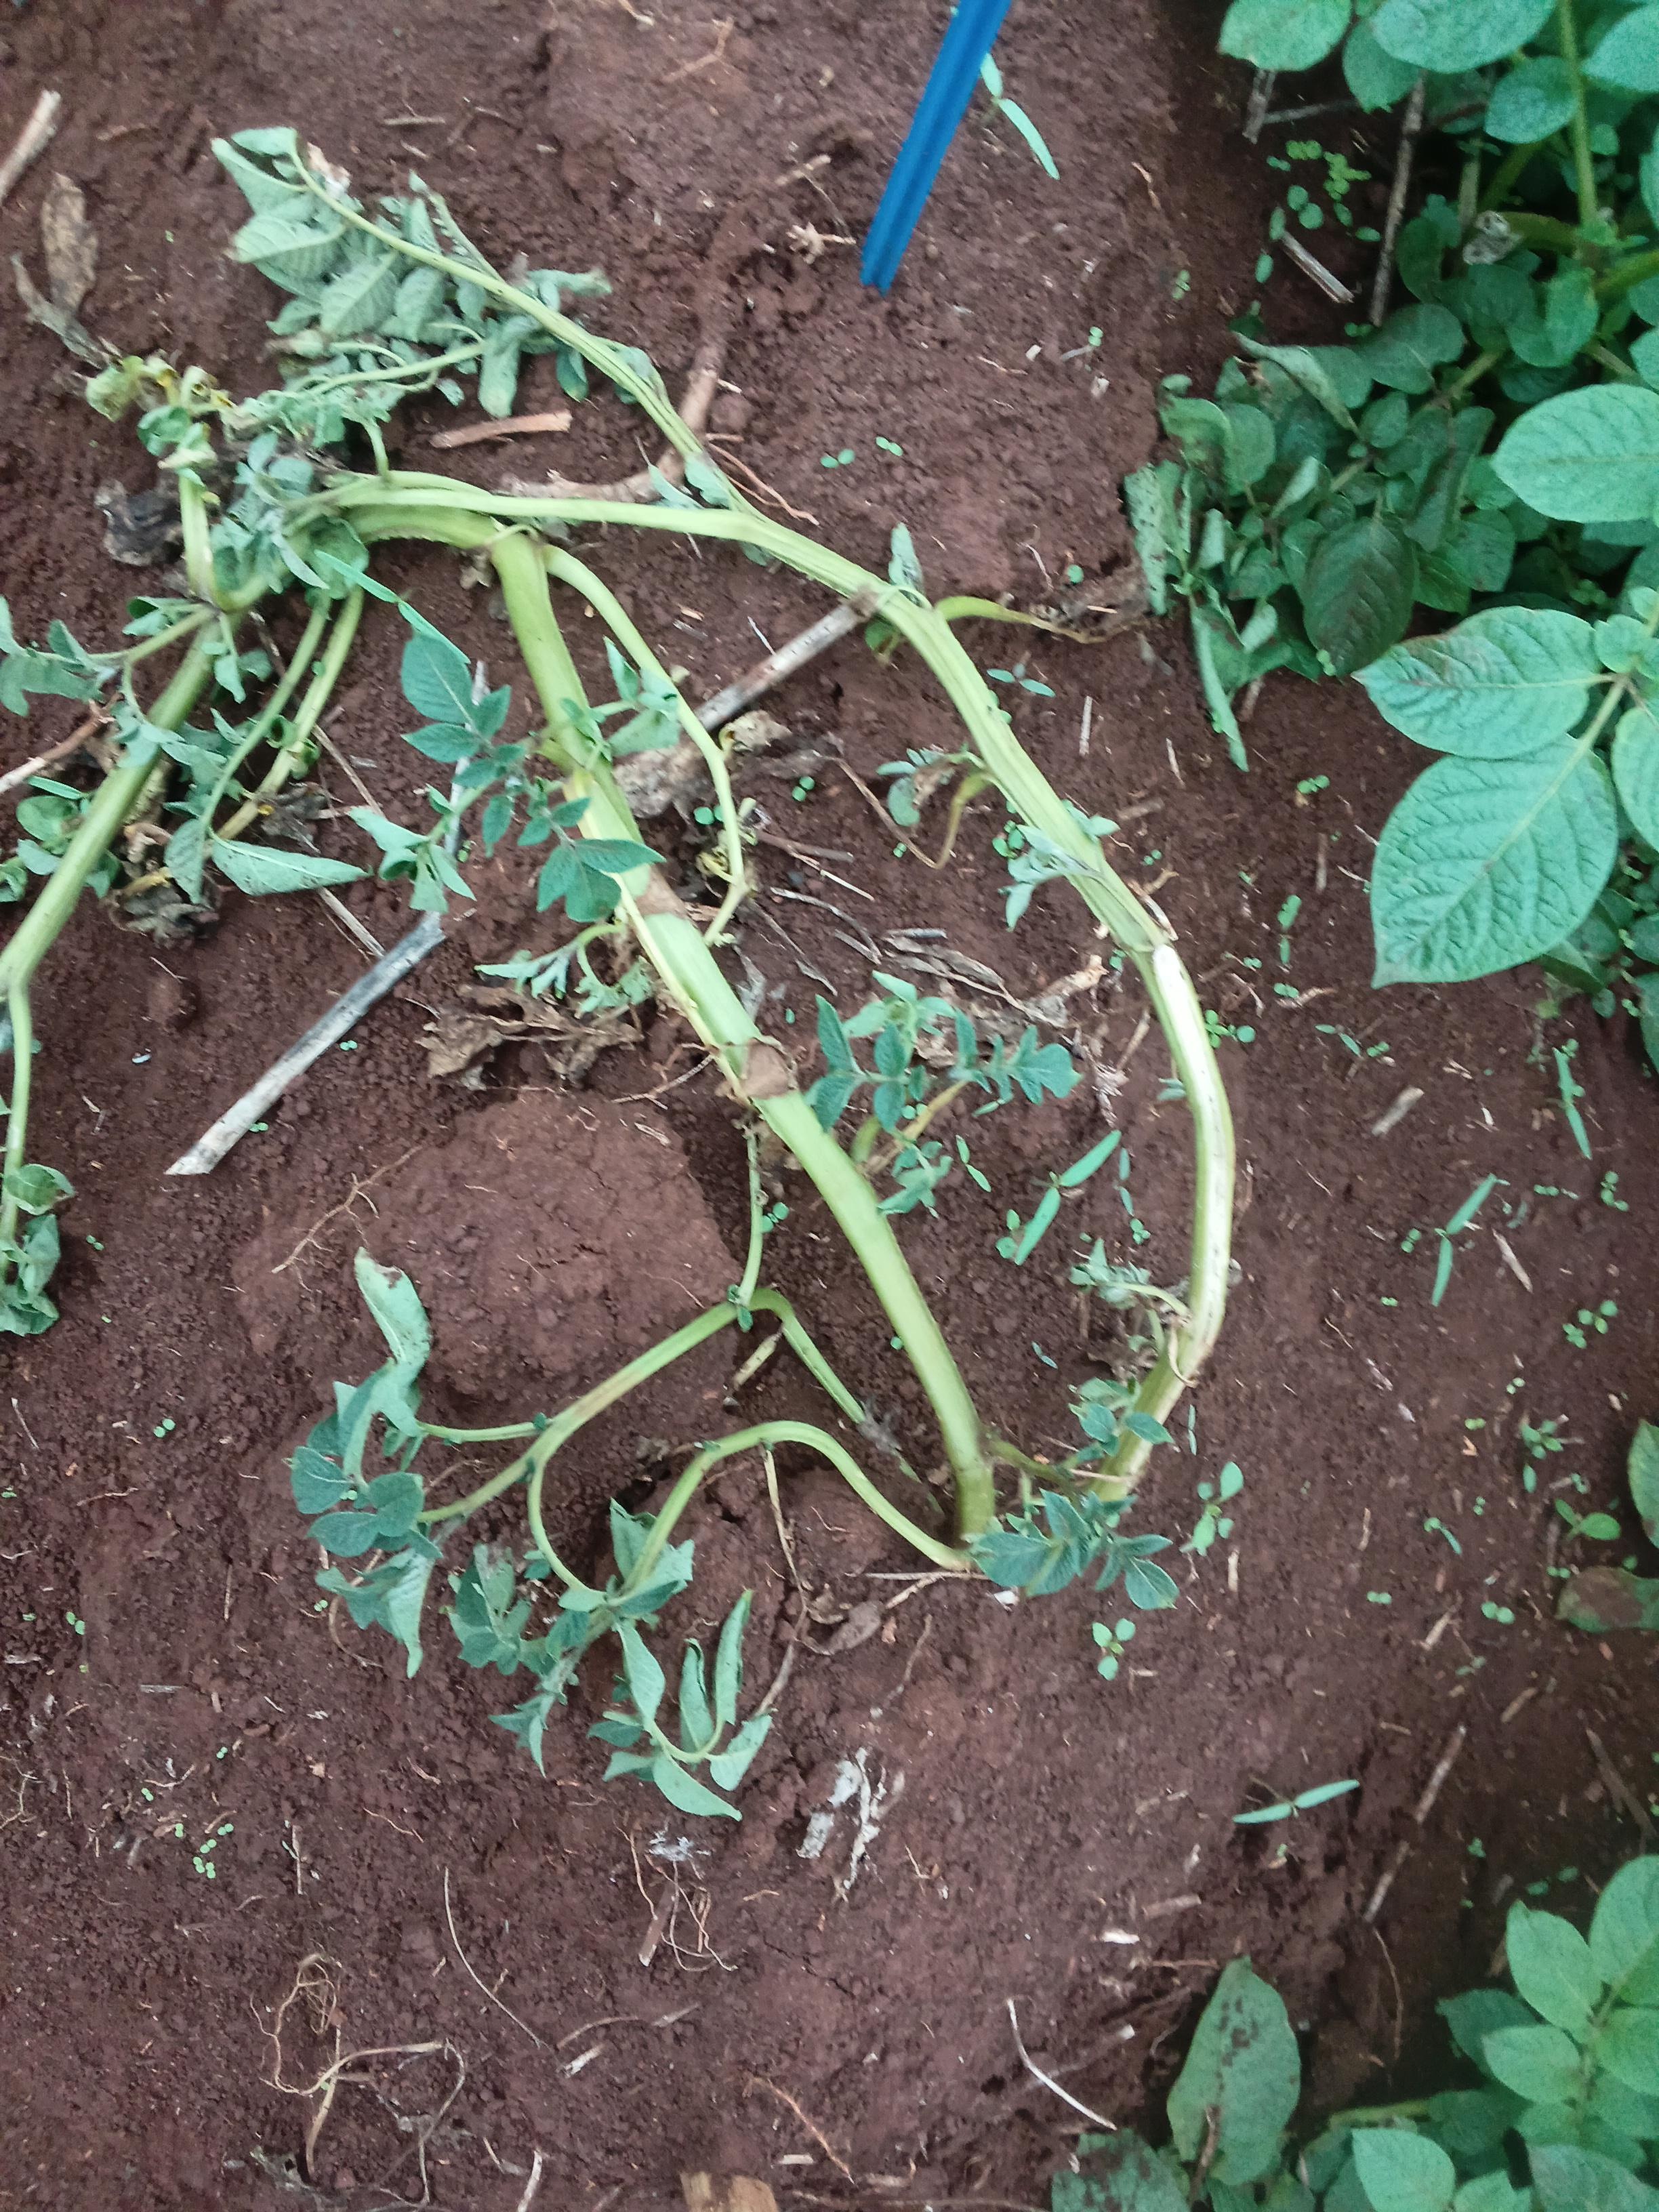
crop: potato
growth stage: flowering
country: Kenya
